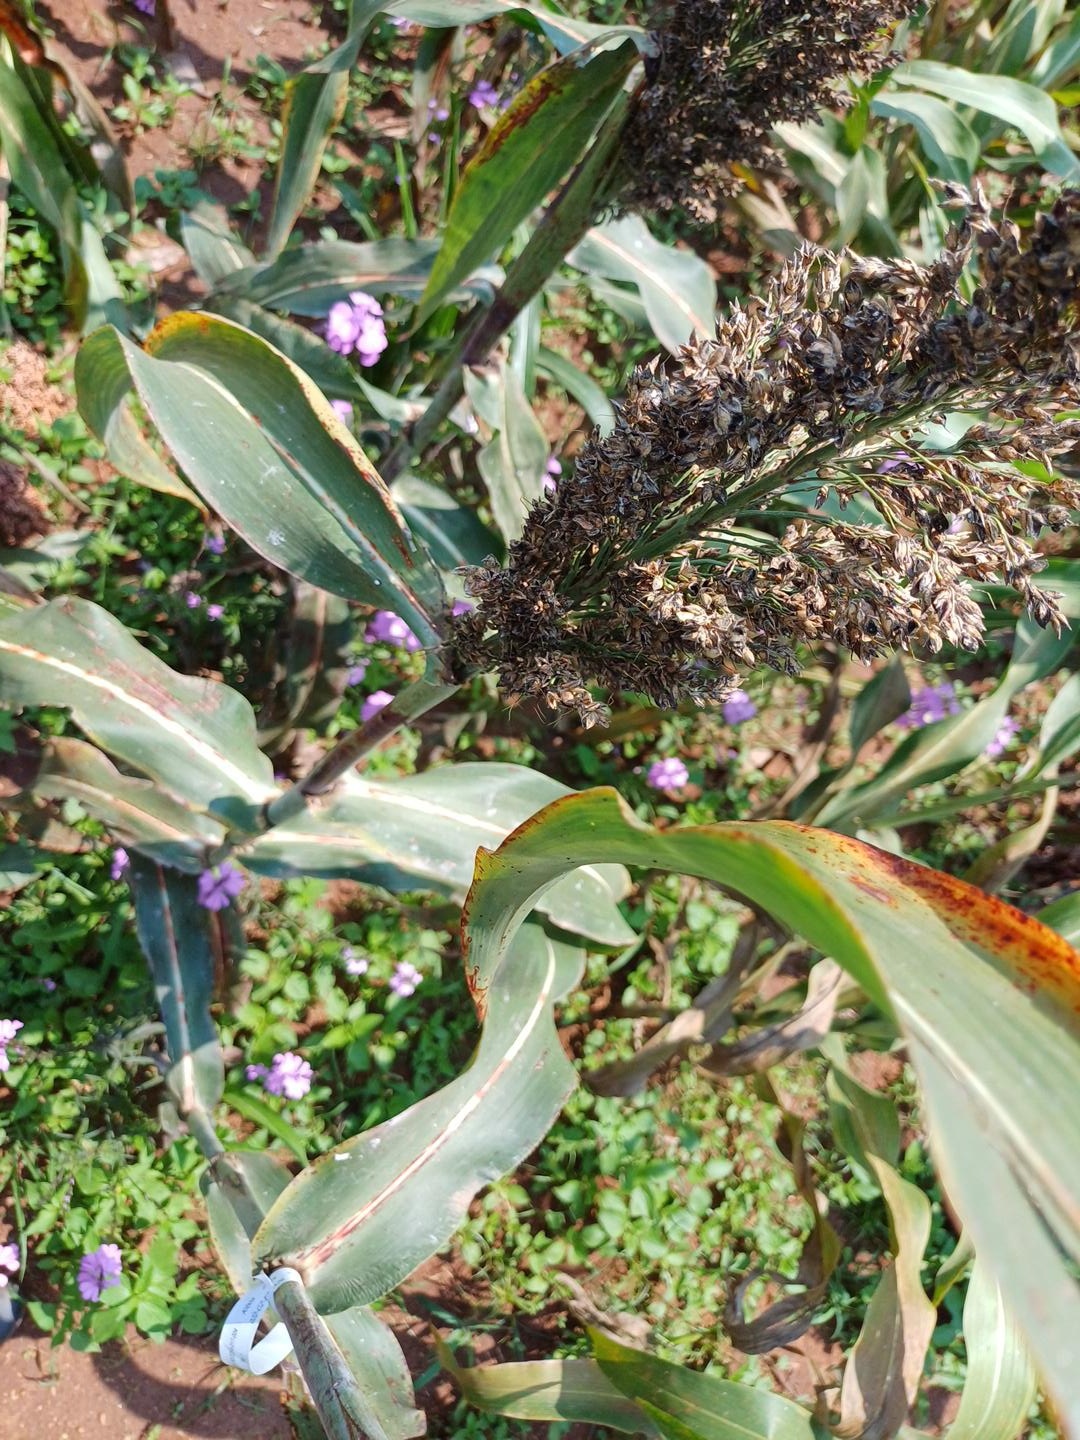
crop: sorghum
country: Kenya
